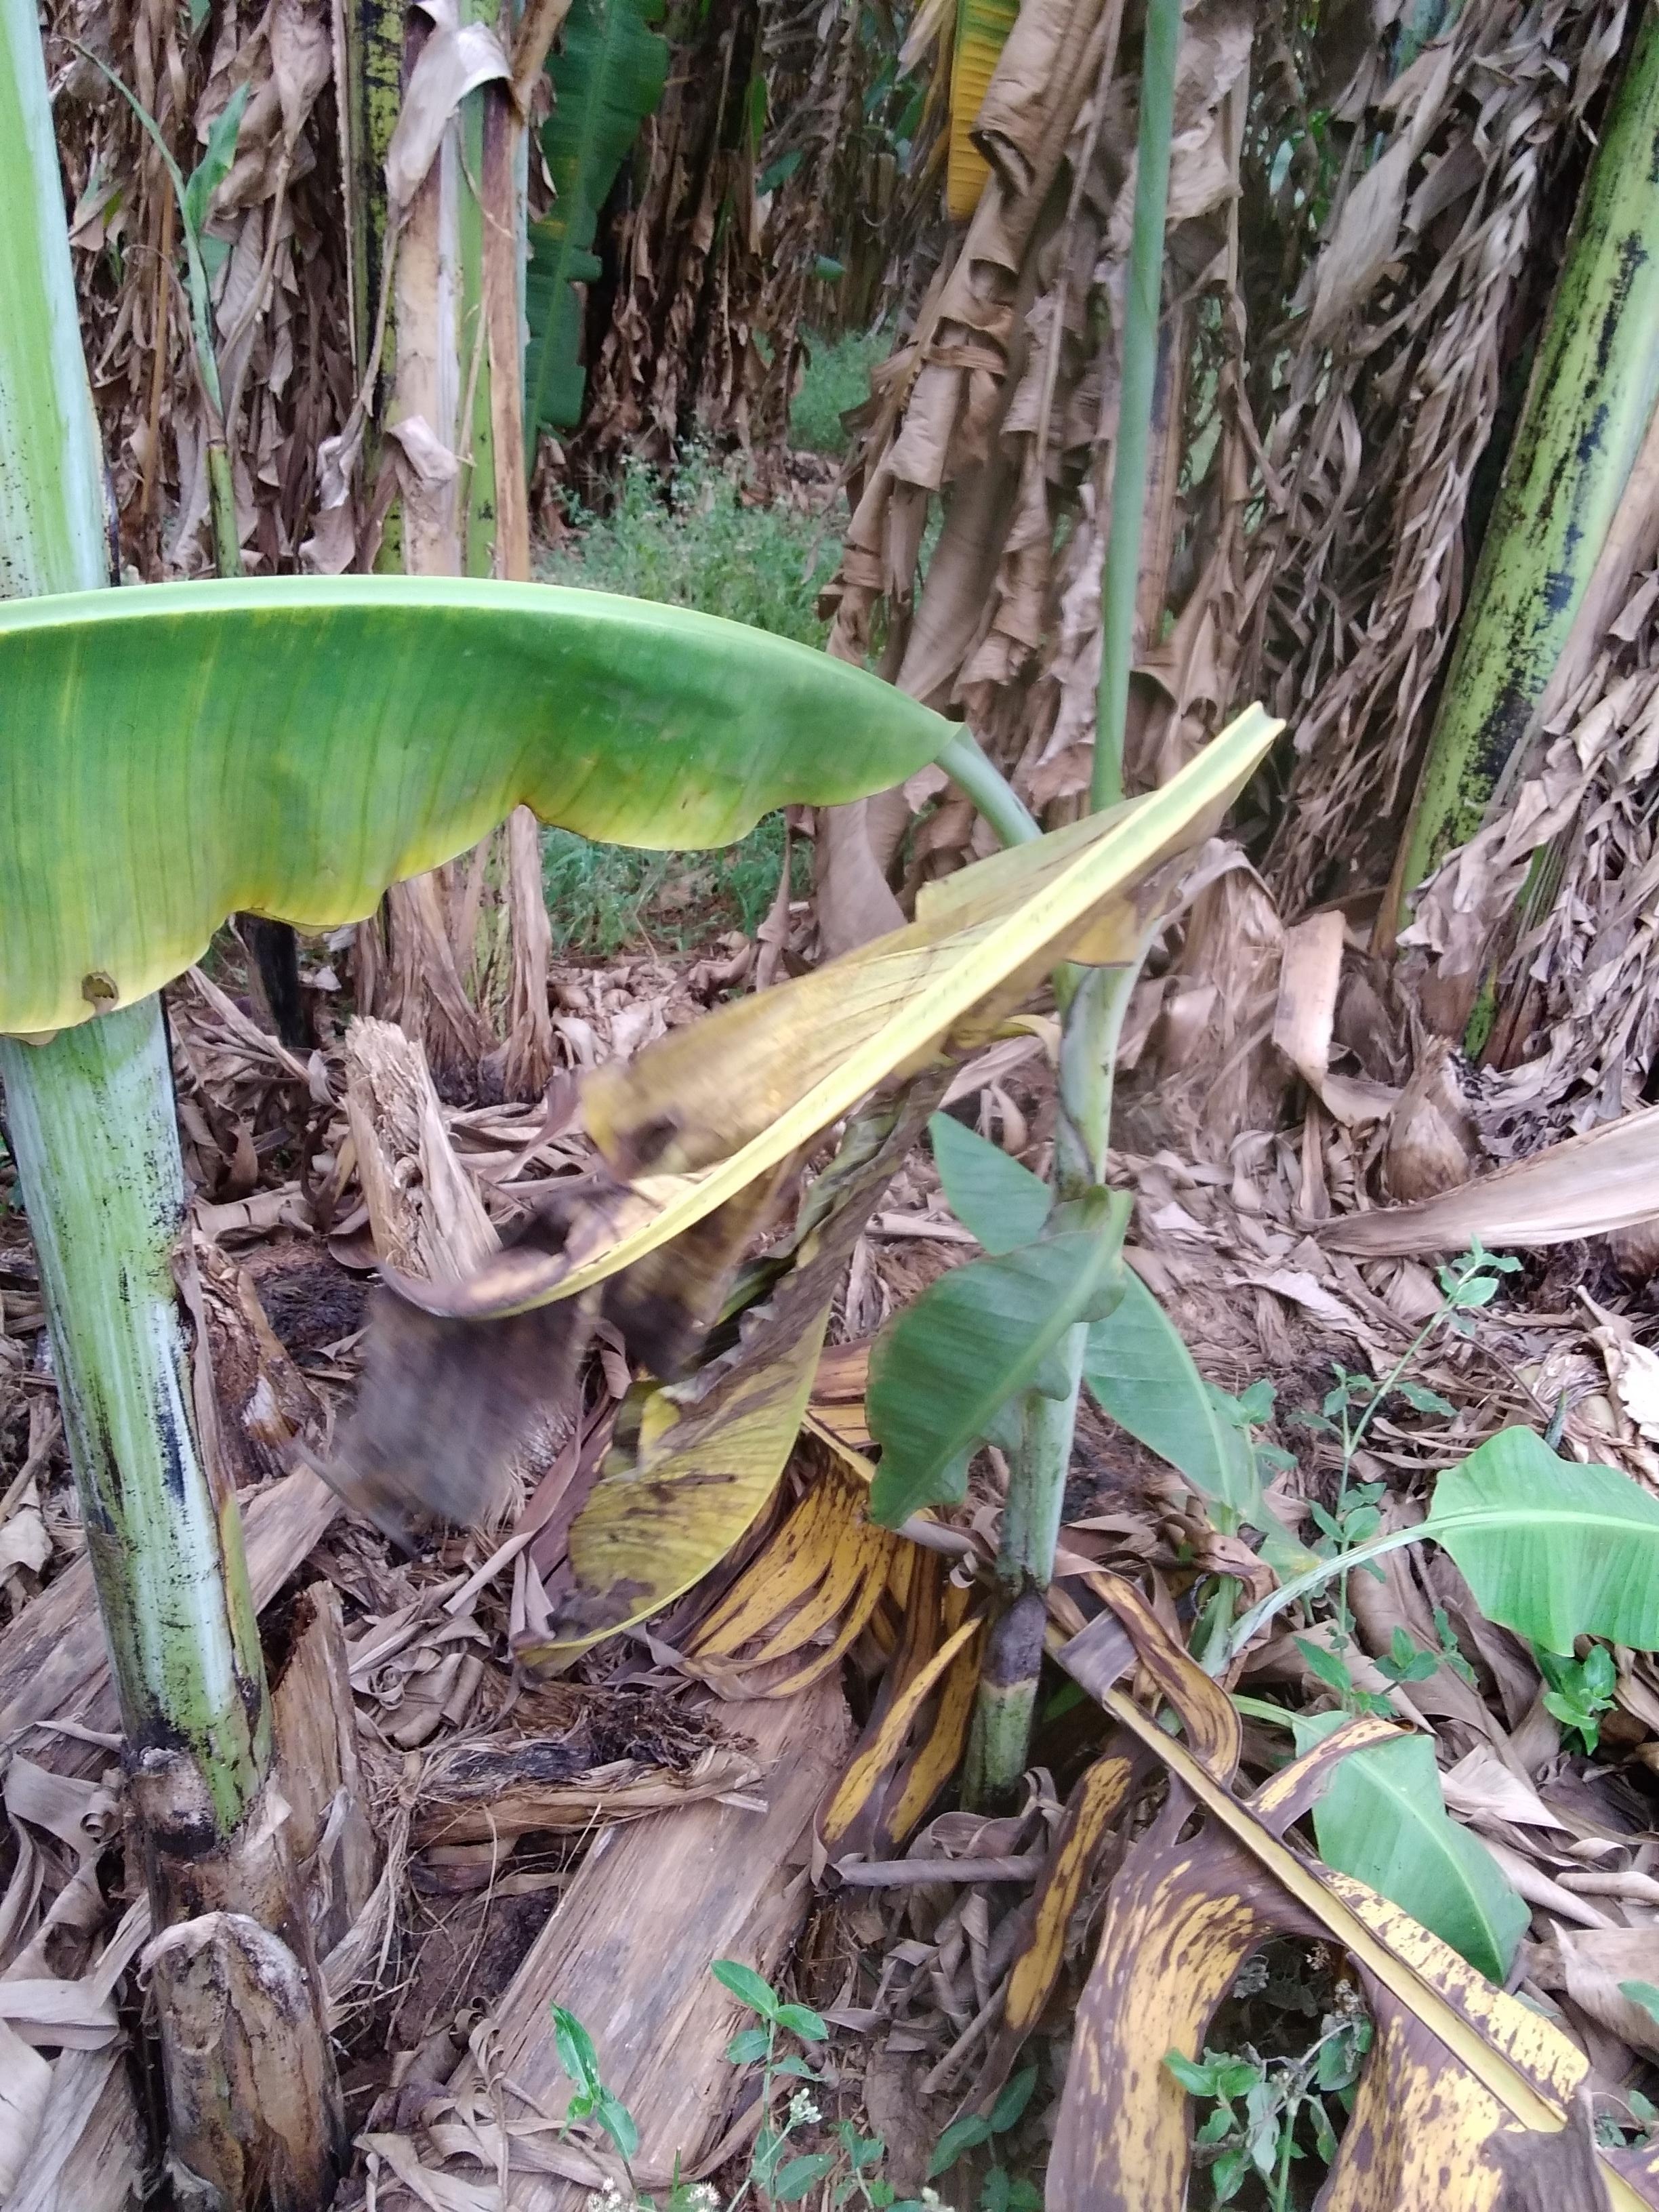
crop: banana
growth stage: vegetative
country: Uganda
